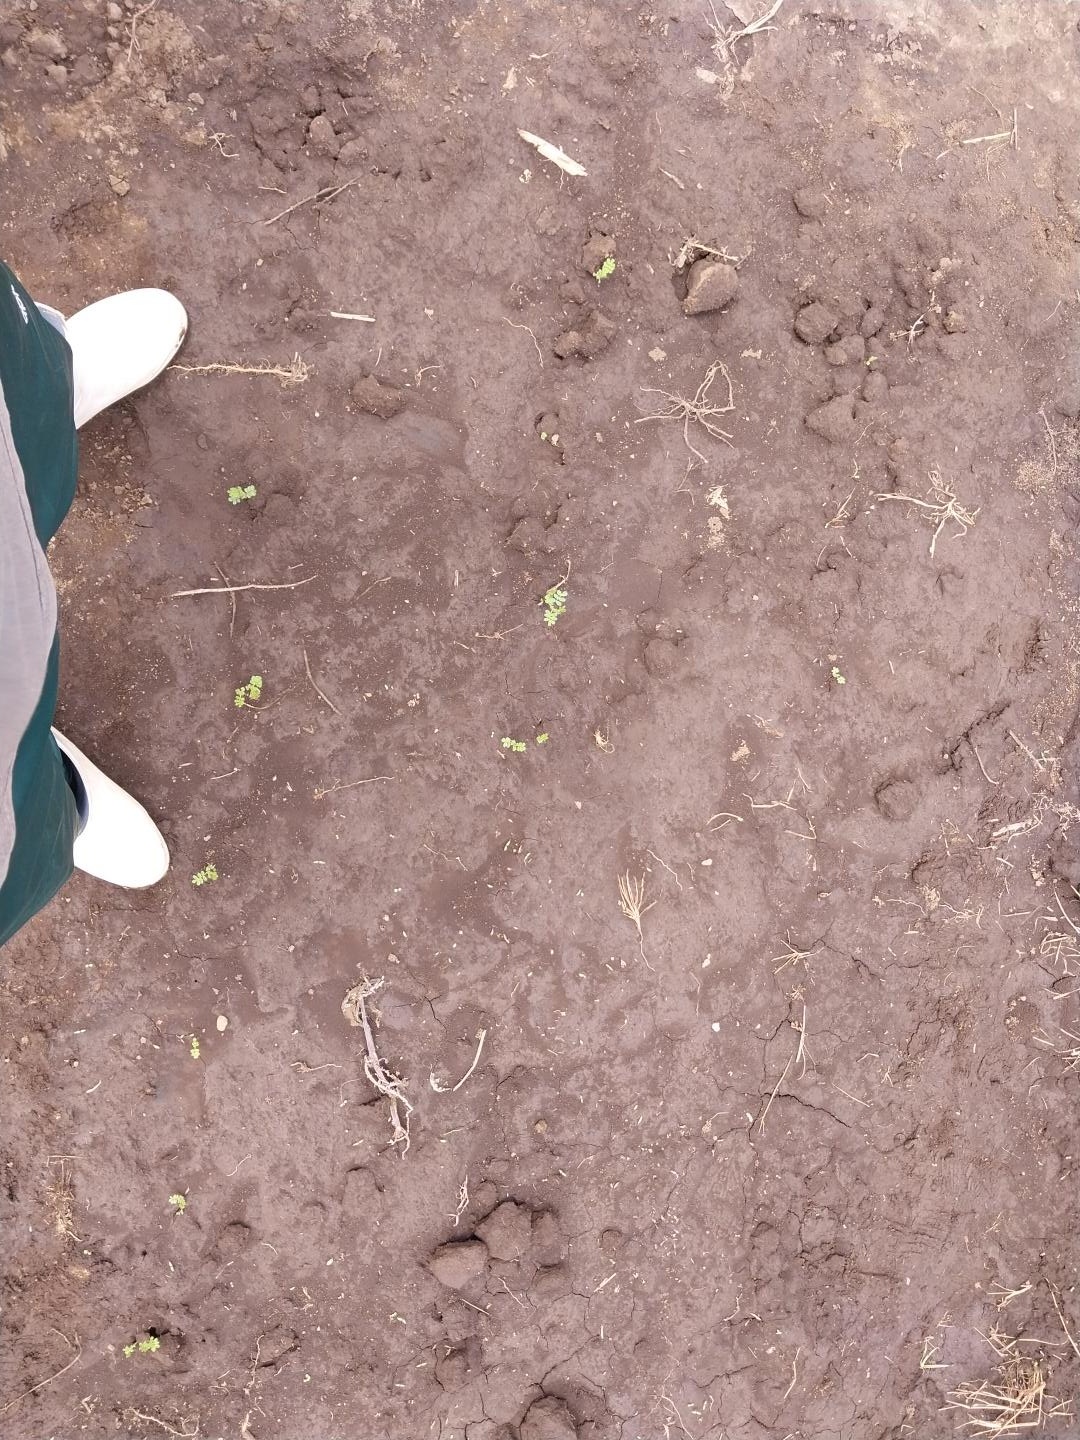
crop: chickpea
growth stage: emergence
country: Tanzania
